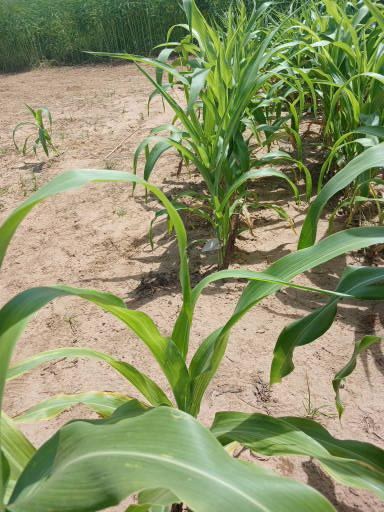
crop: sorghum
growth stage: vegetative
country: Senegal
